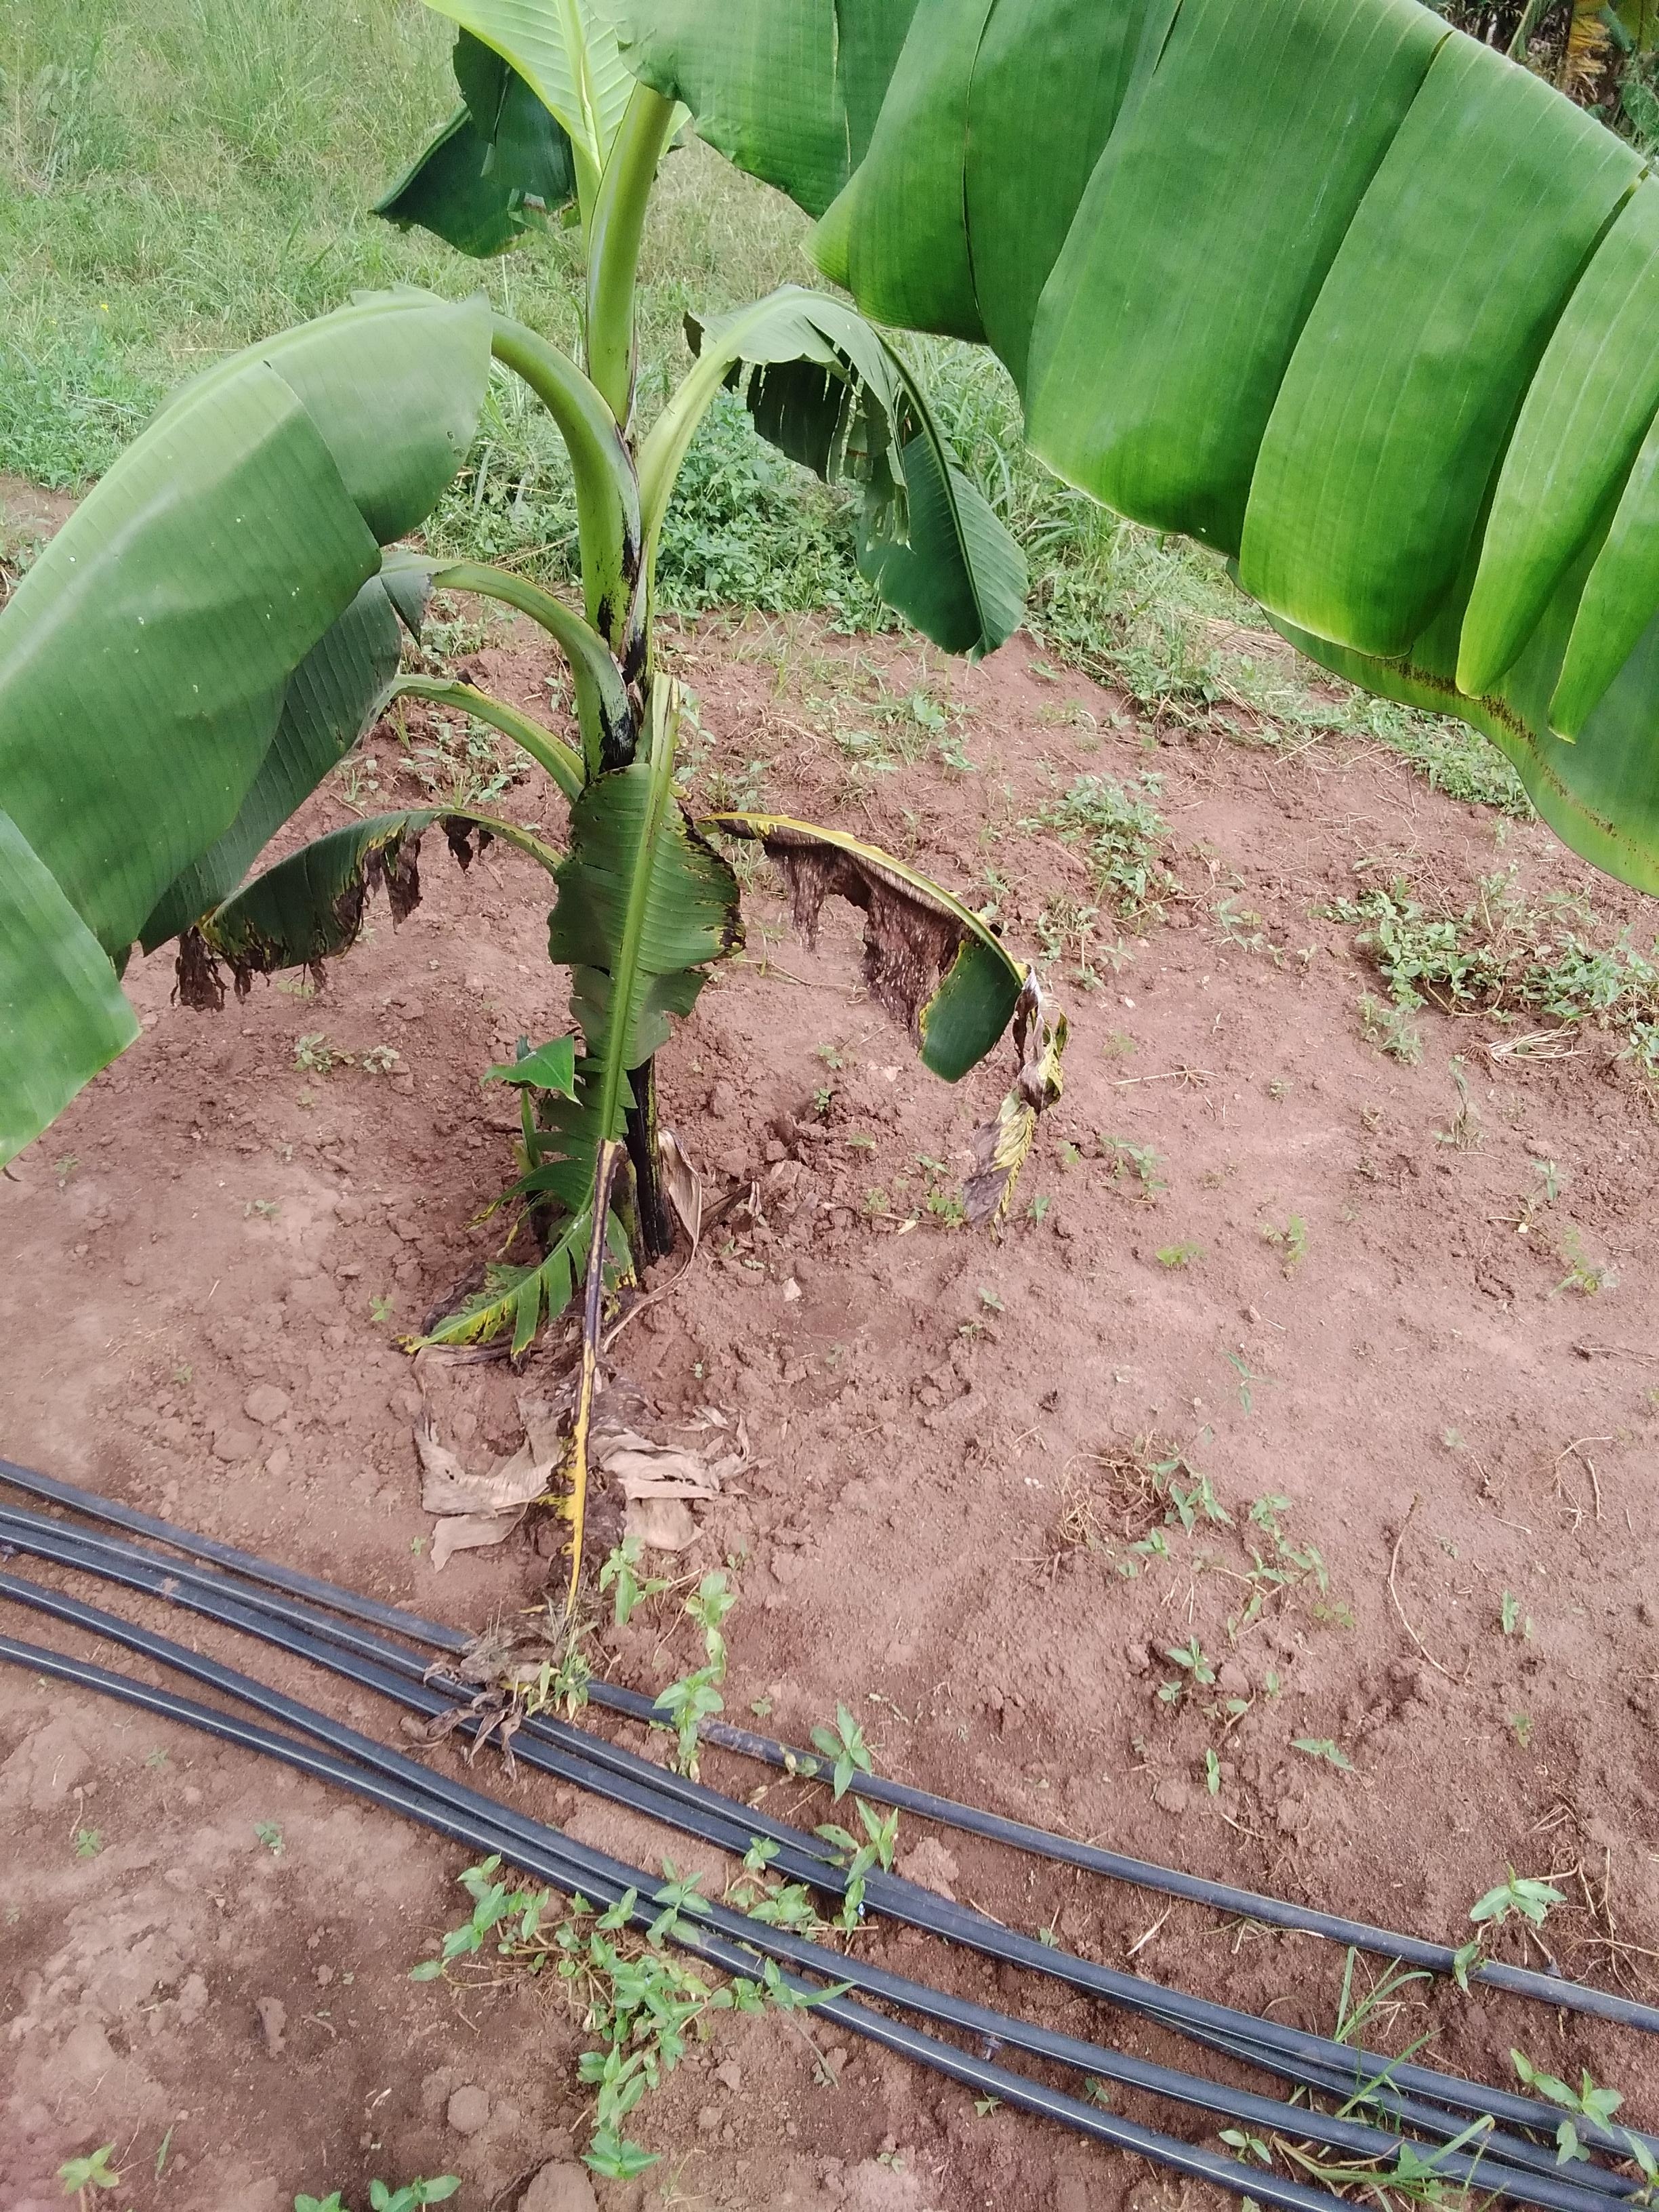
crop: banana
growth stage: vegetative
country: Uganda
